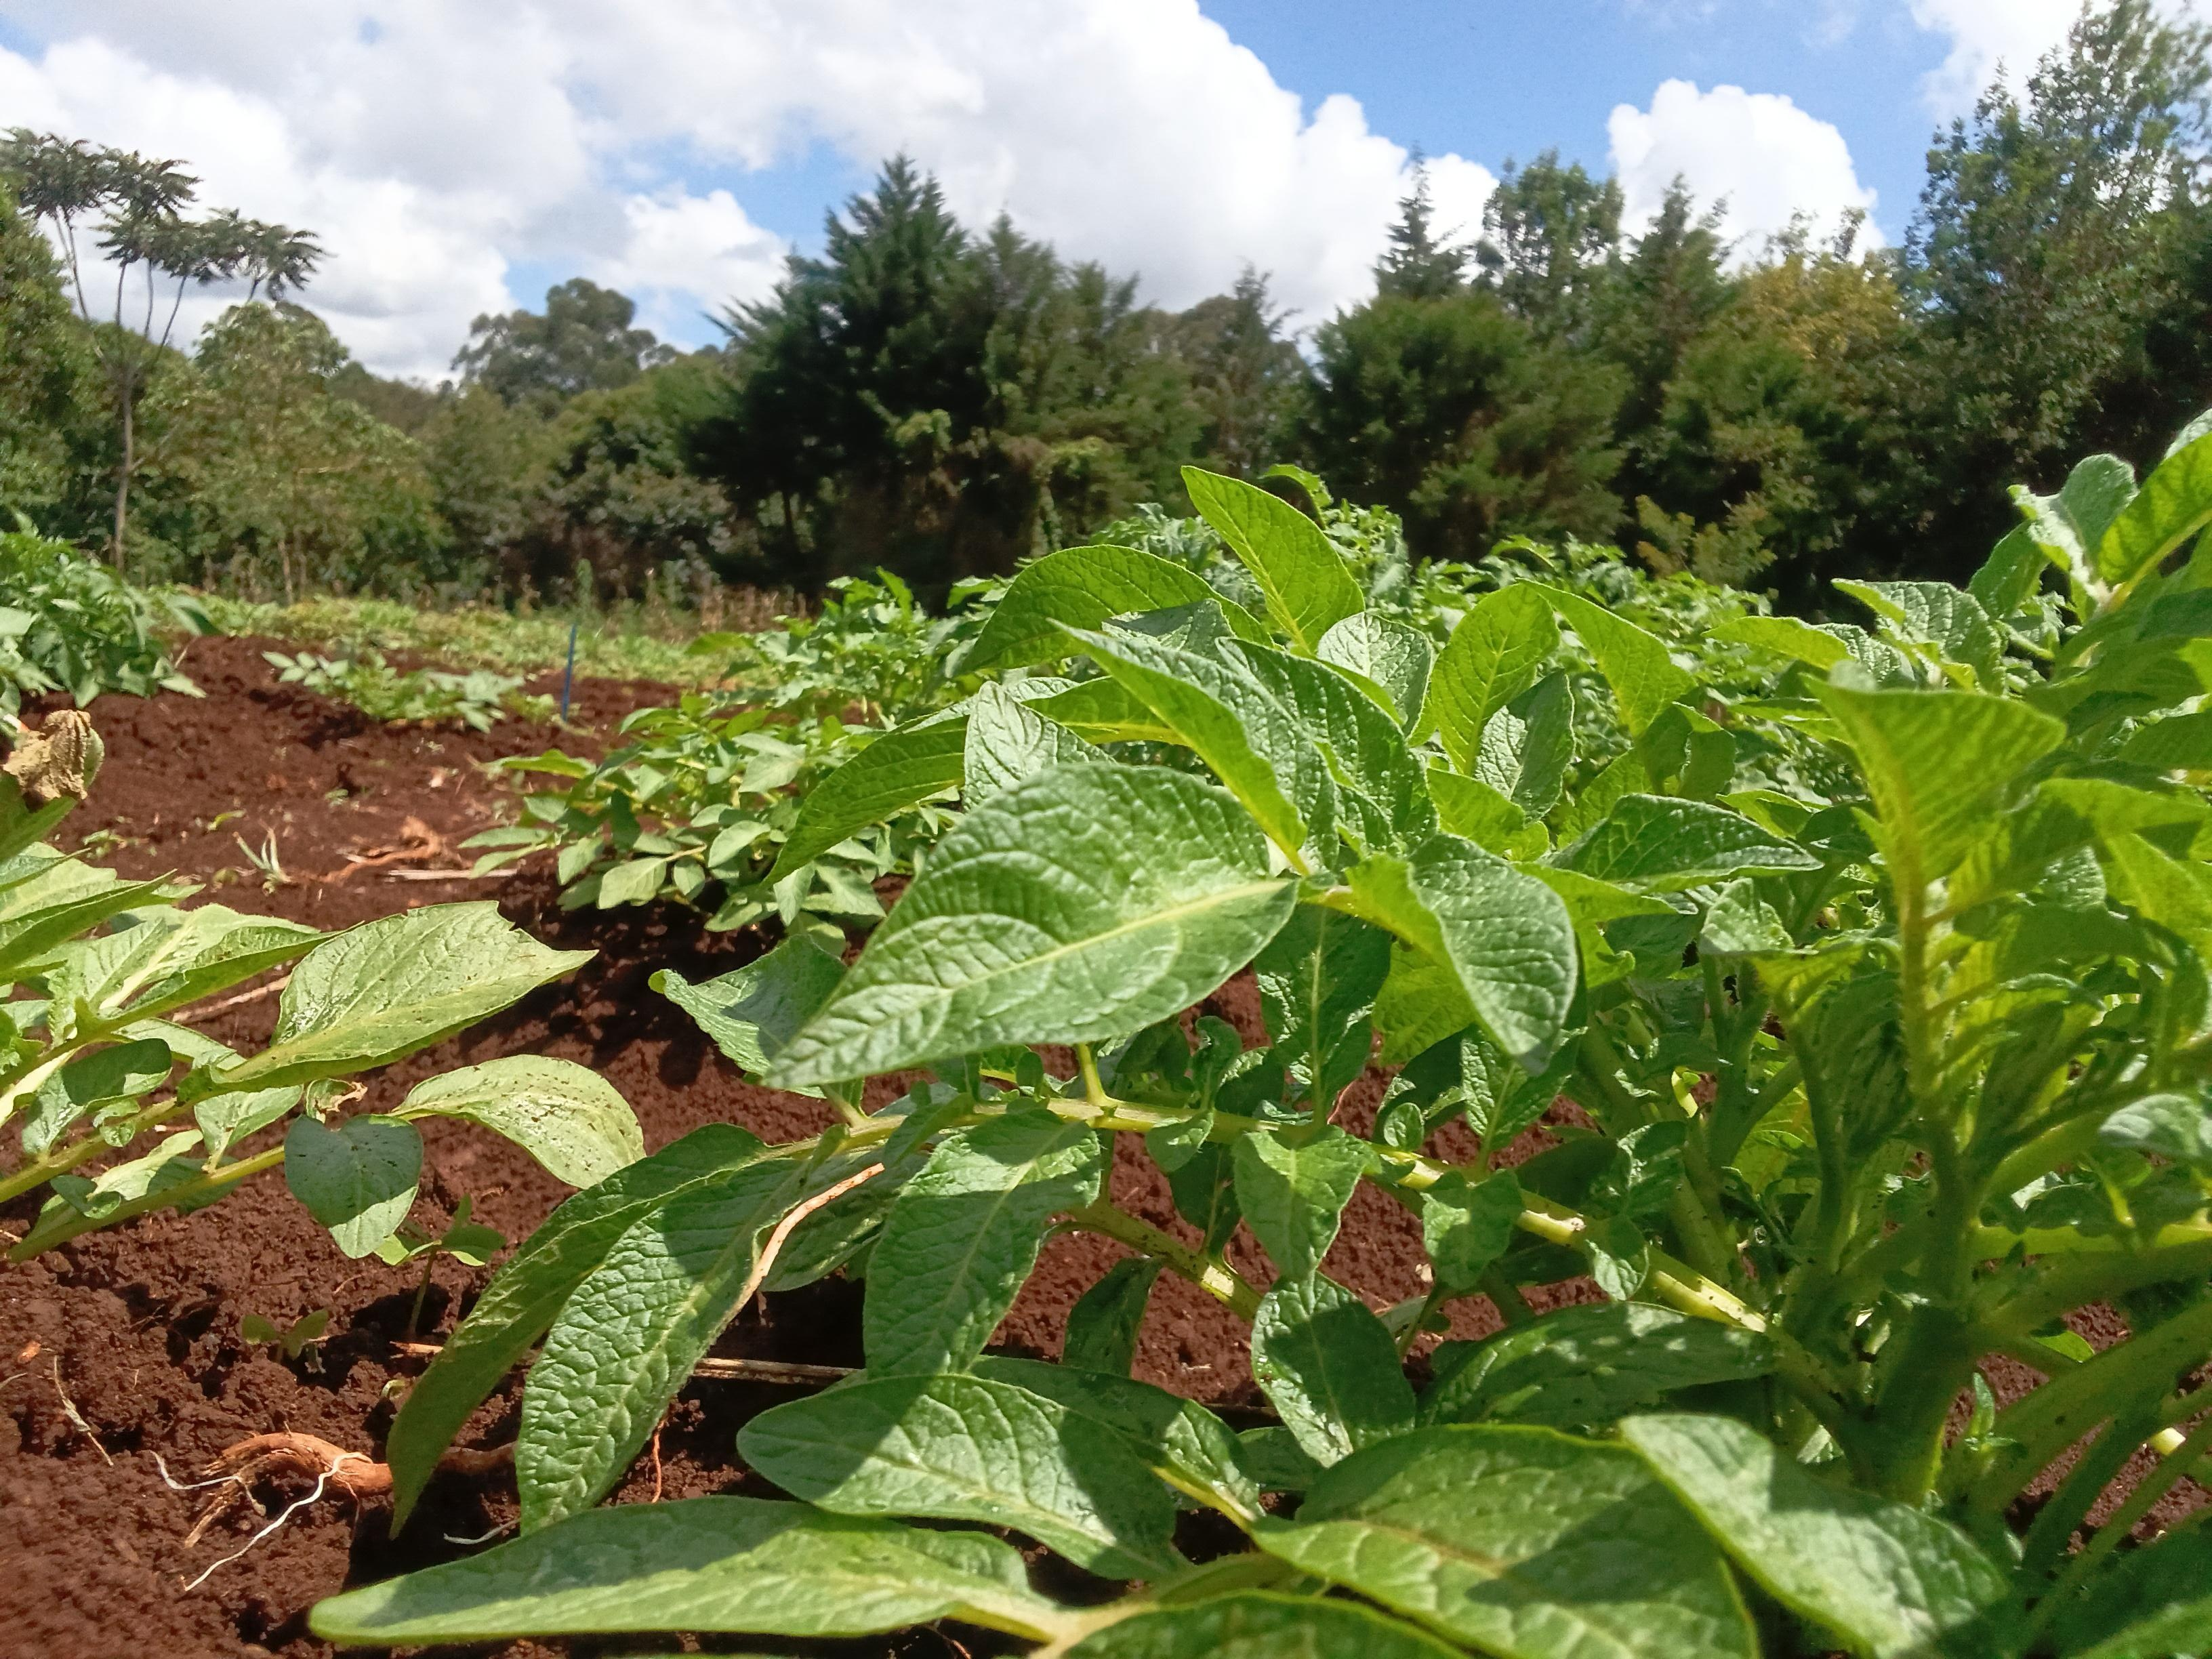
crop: potato
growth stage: vegetative
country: Kenya
